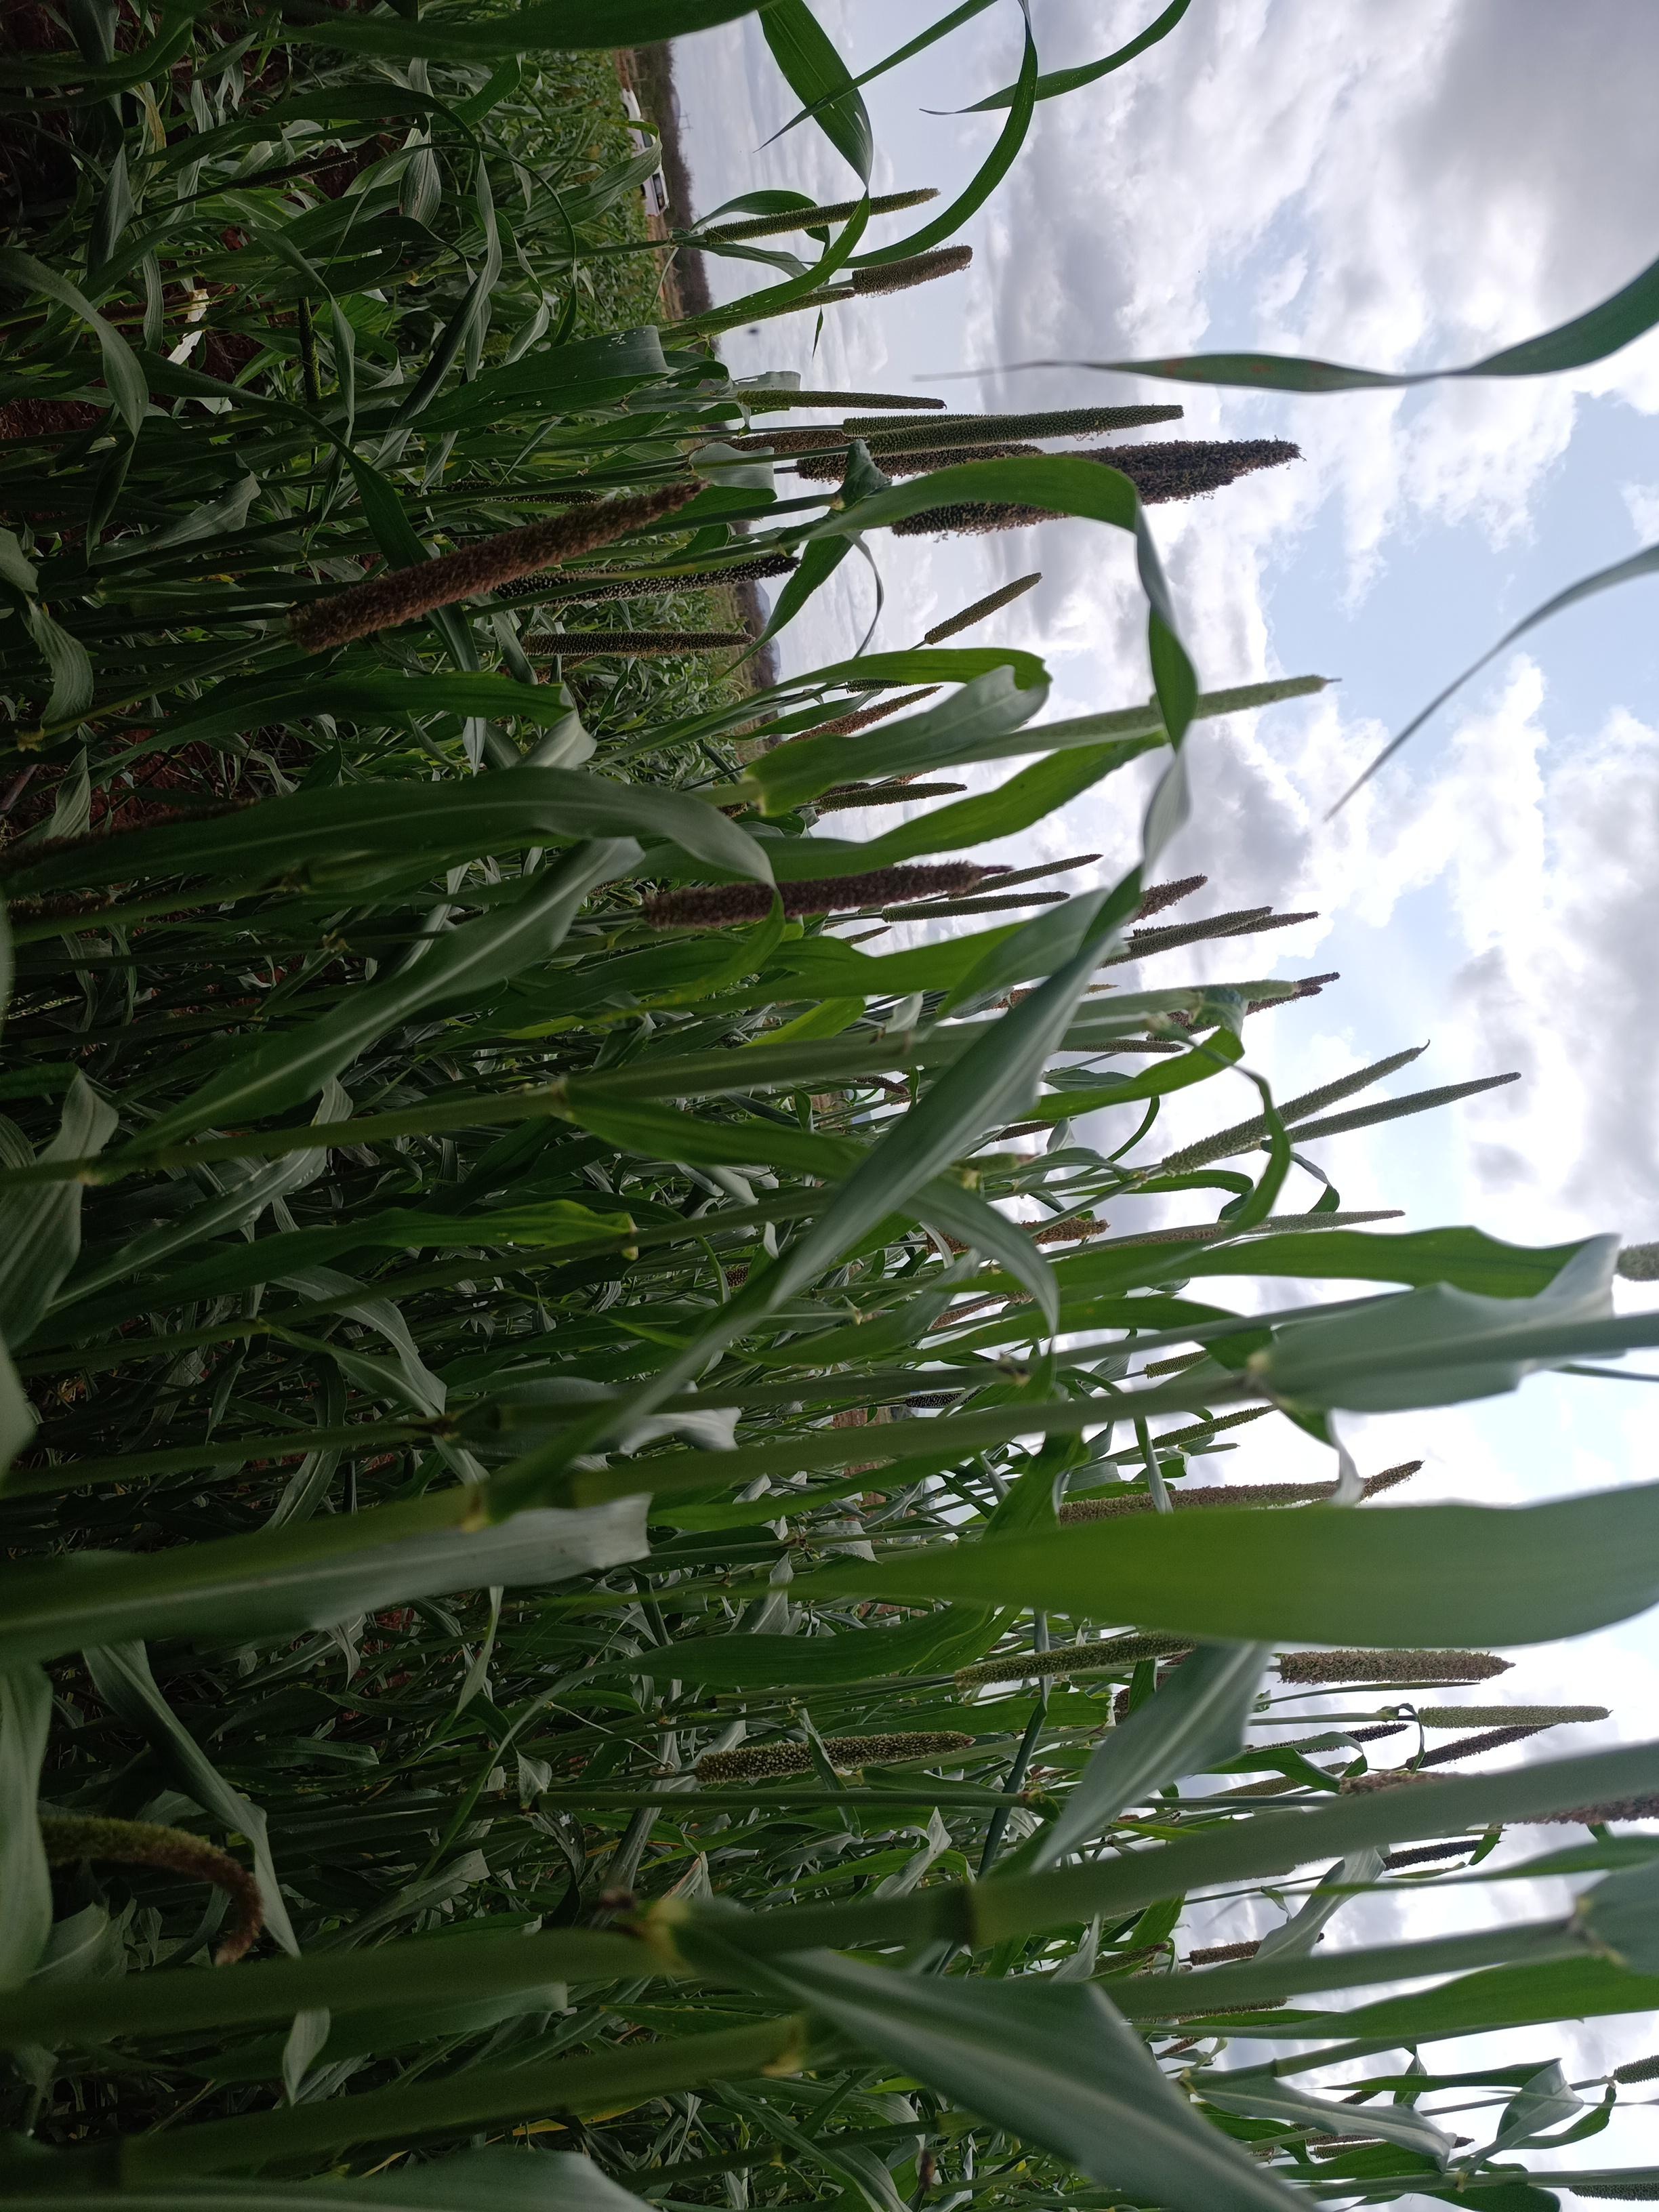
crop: pearl millet
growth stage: flowering
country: Kenya
